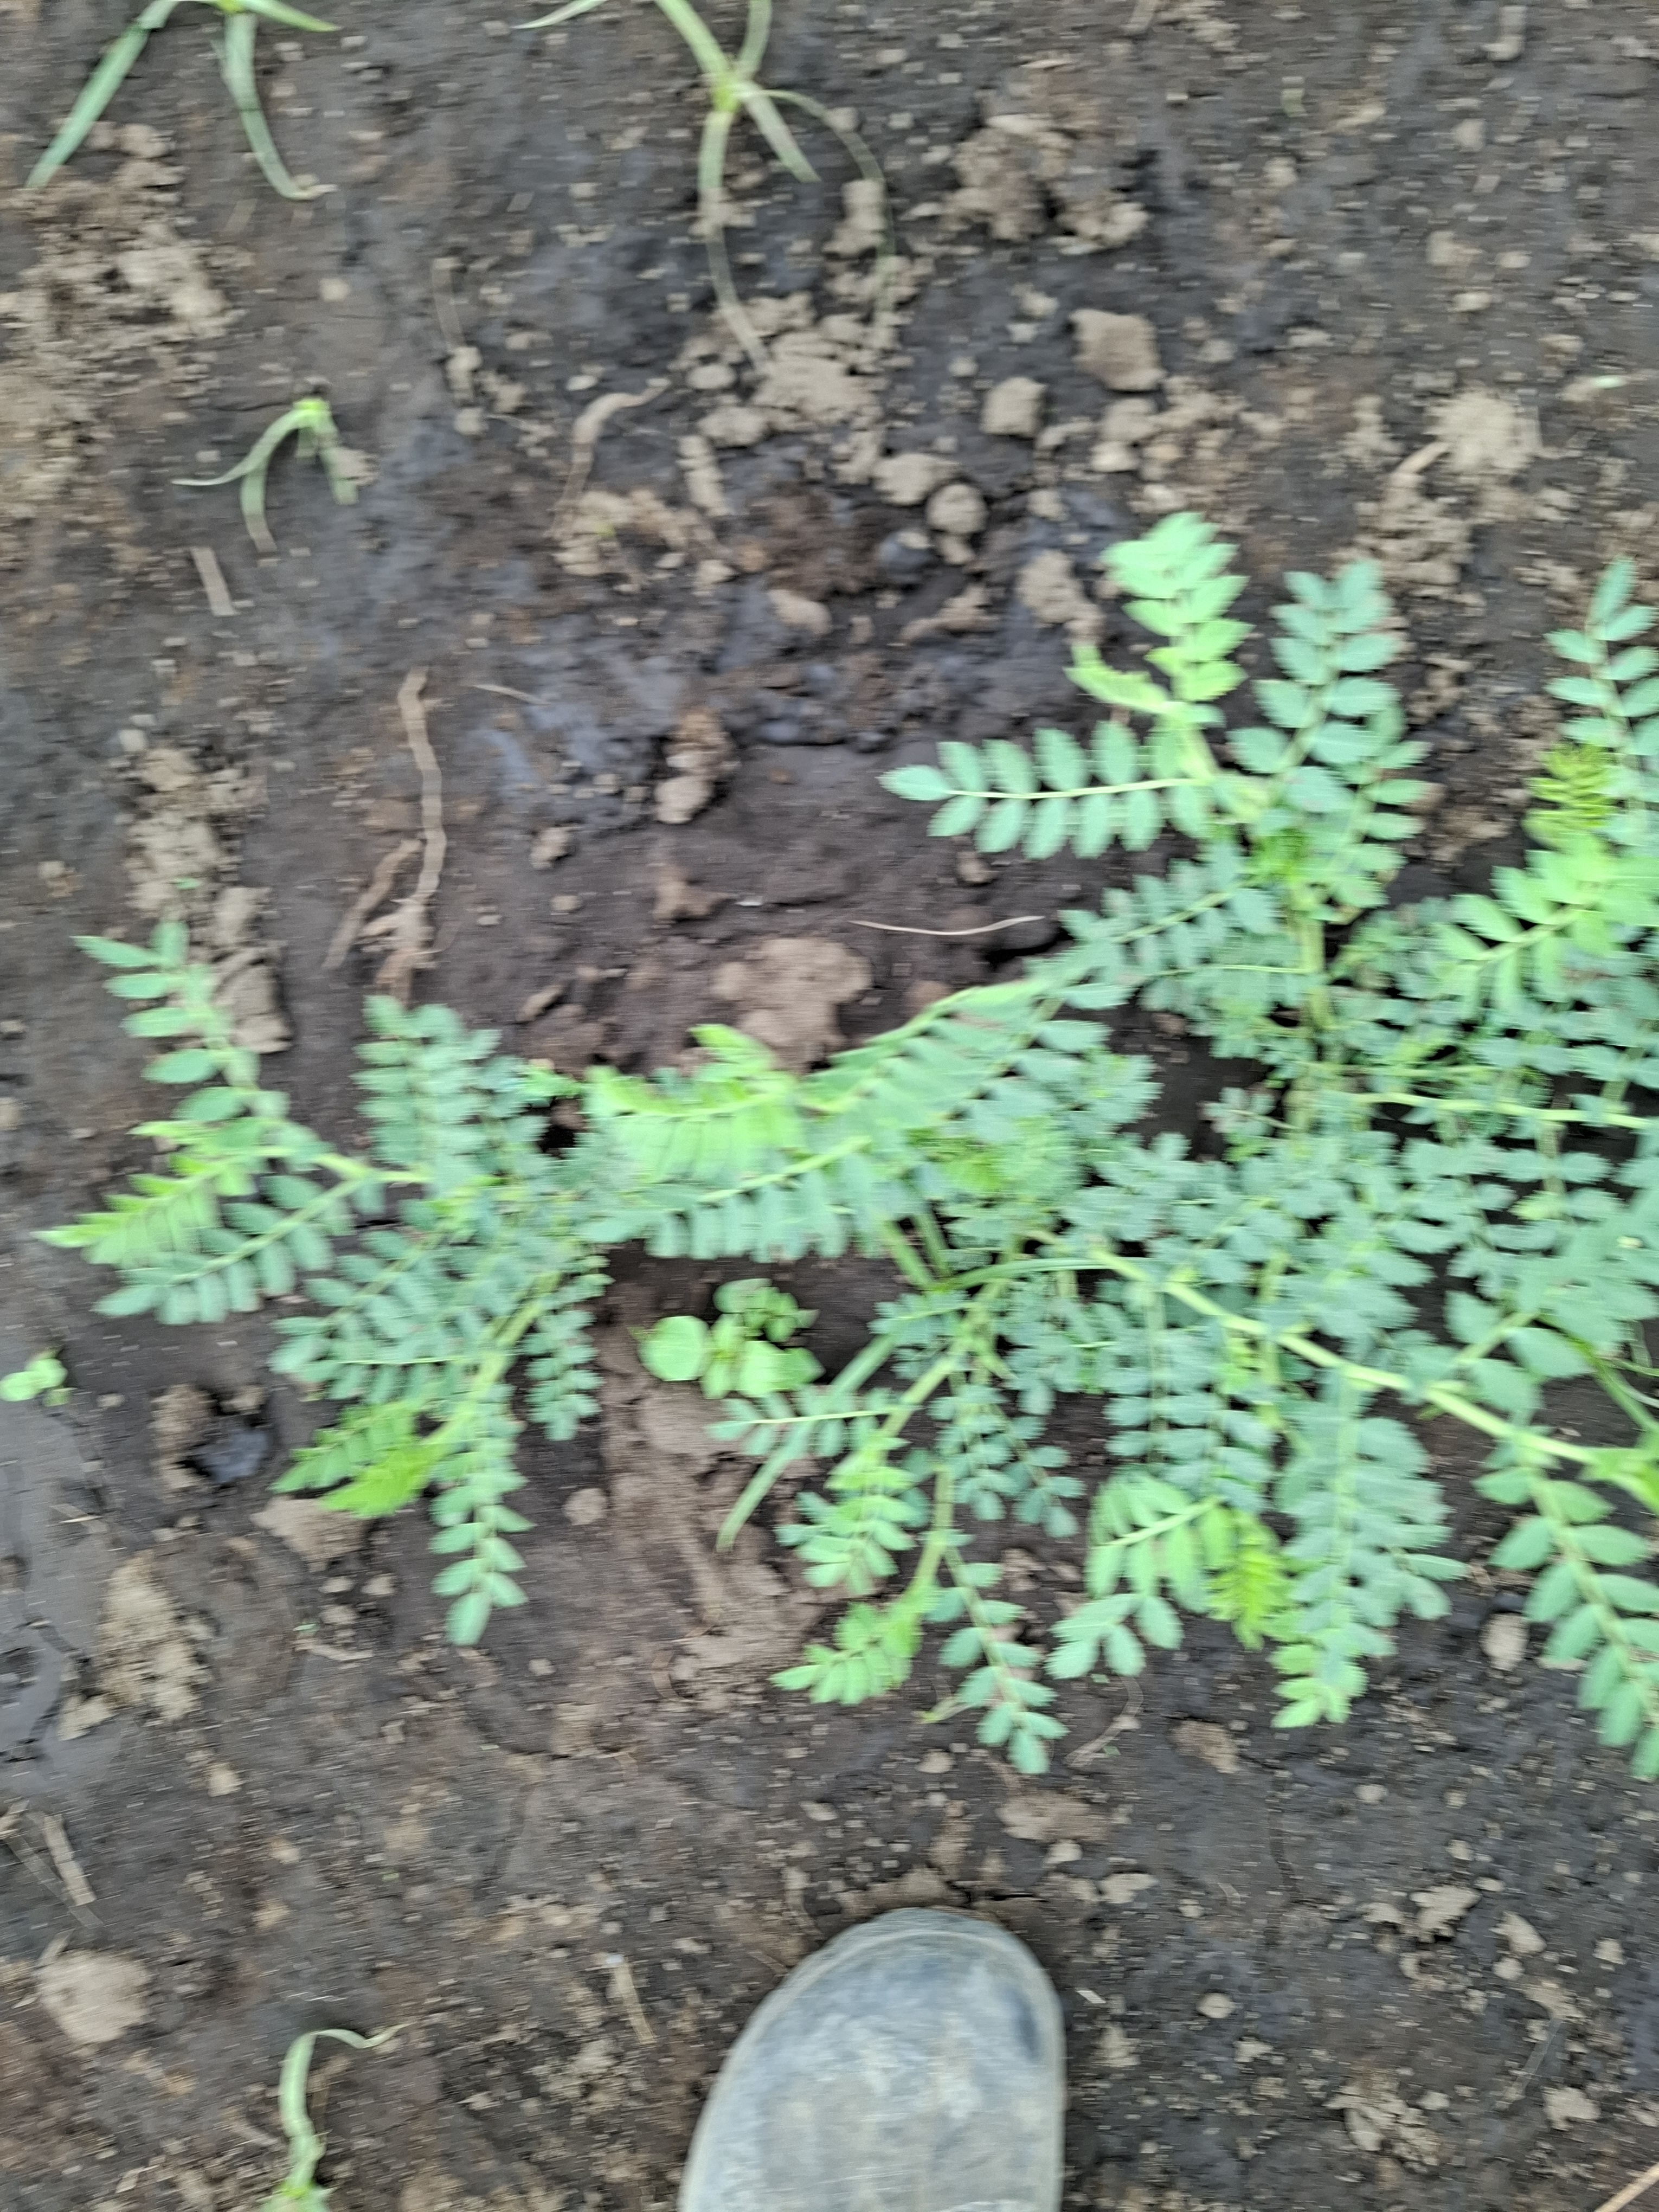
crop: chickpea
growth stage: vegetative
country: Tanzania
